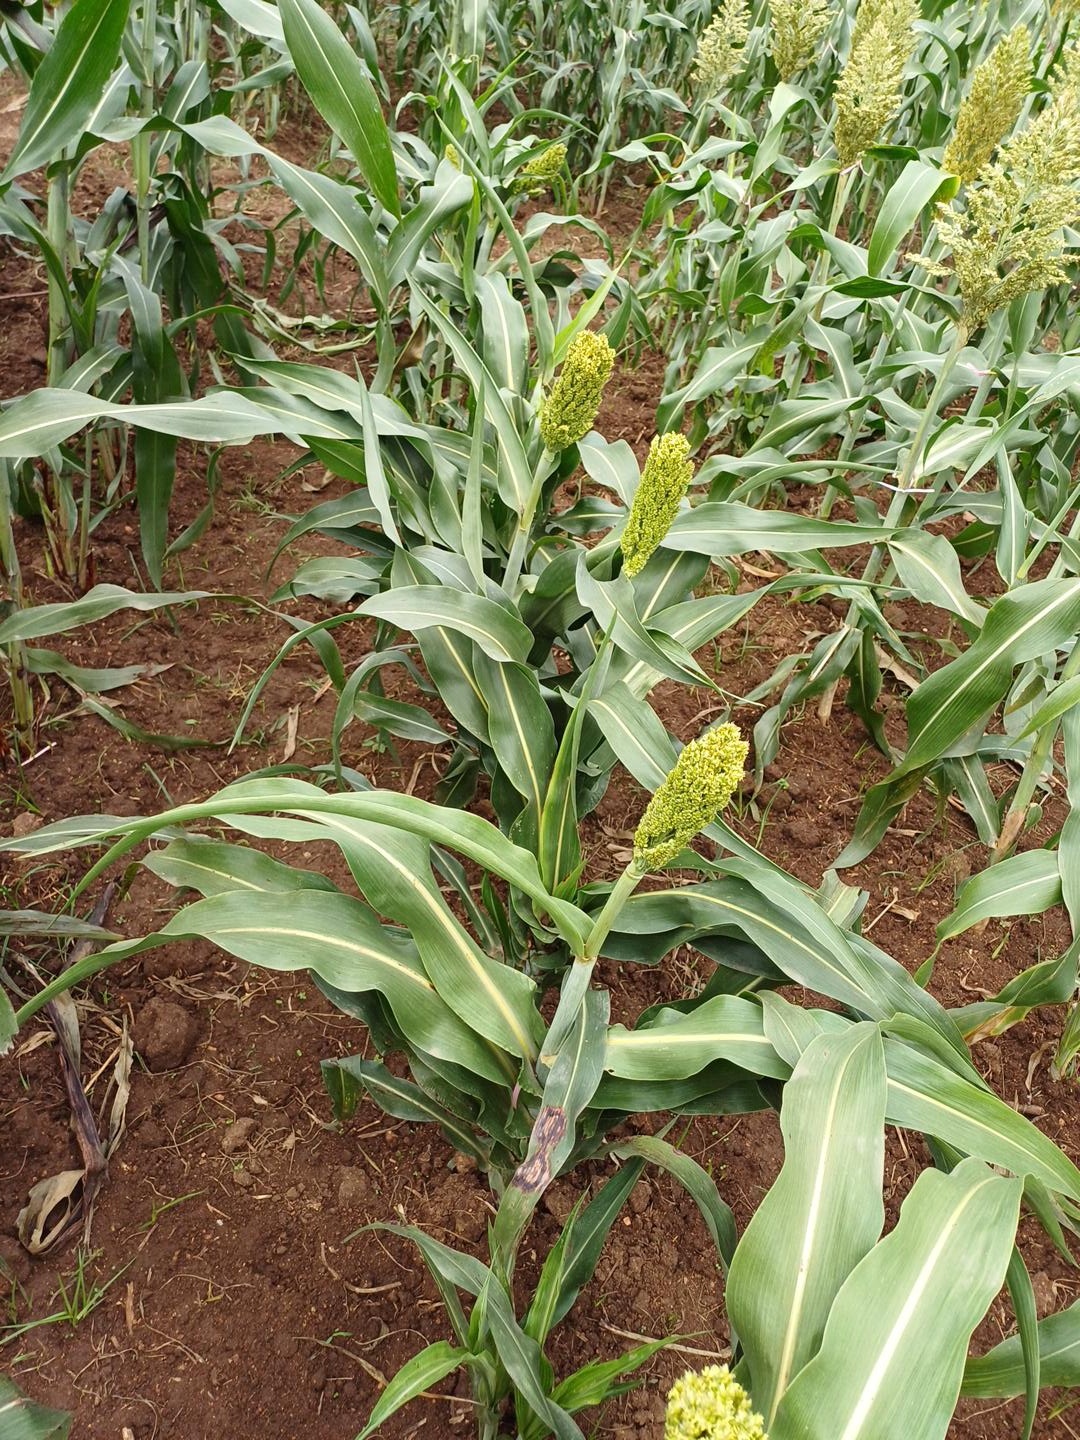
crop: sorghum
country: Kenya
